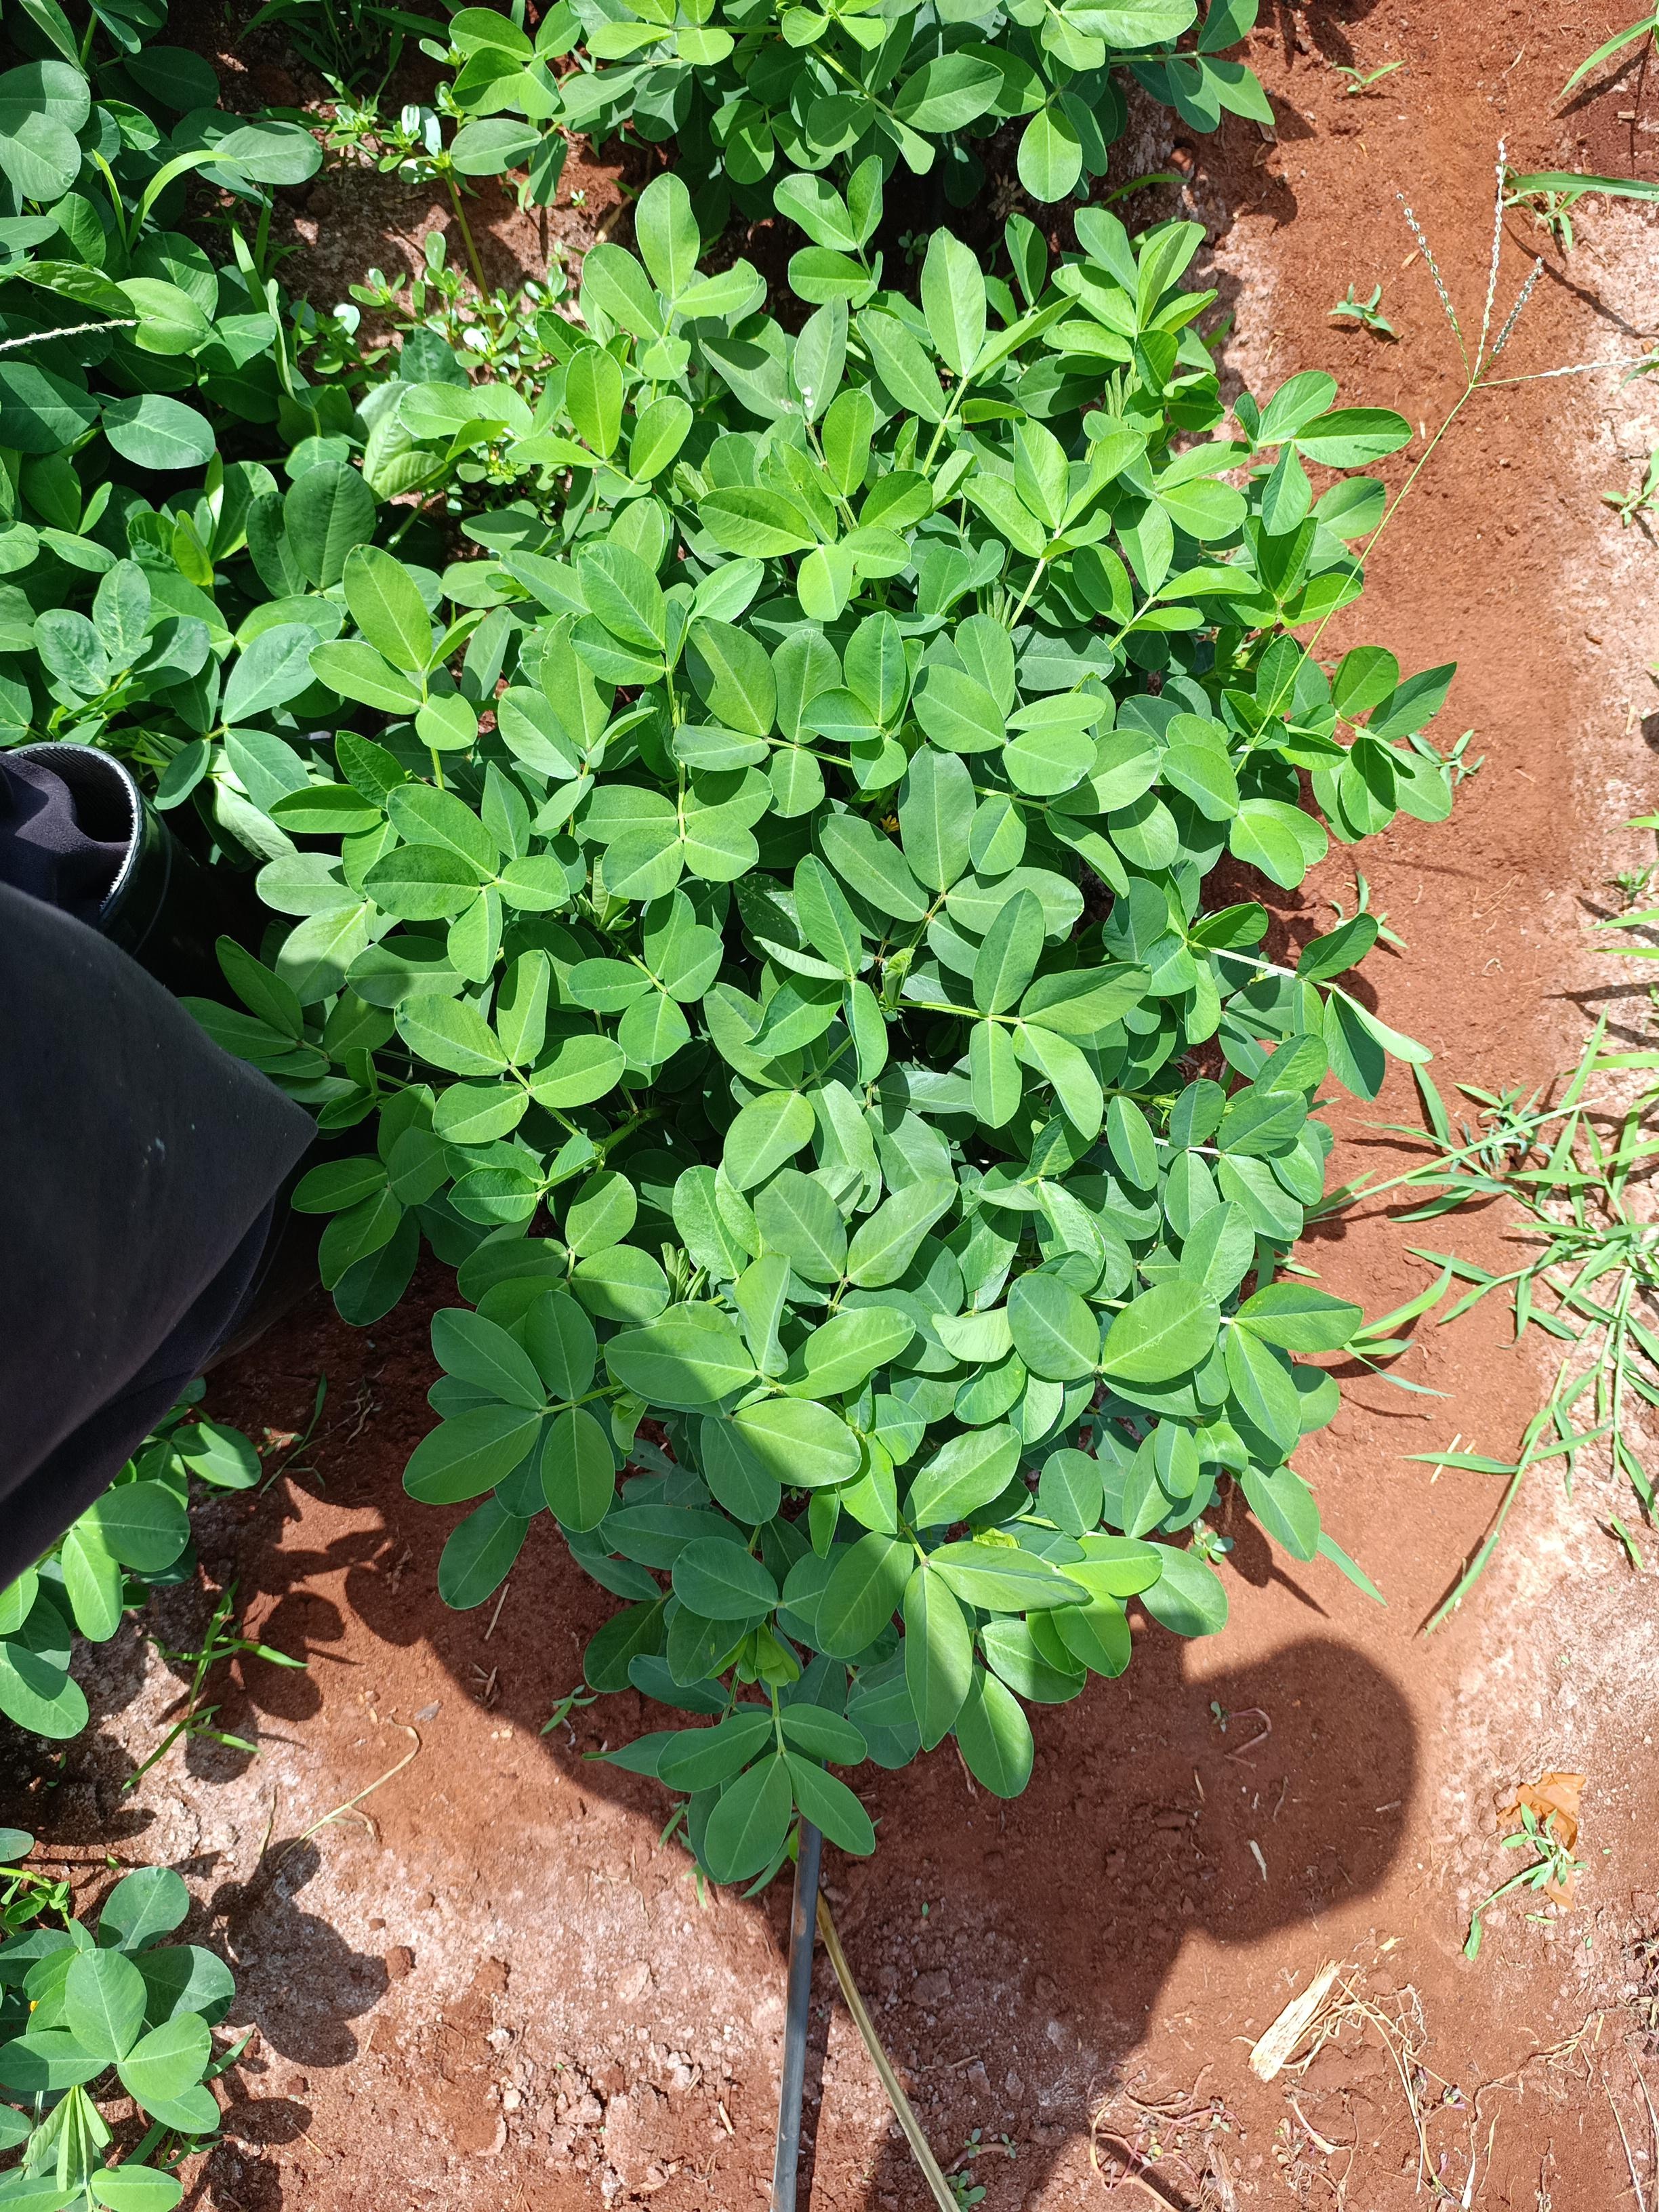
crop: groundnut
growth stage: flowering
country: Kenya
